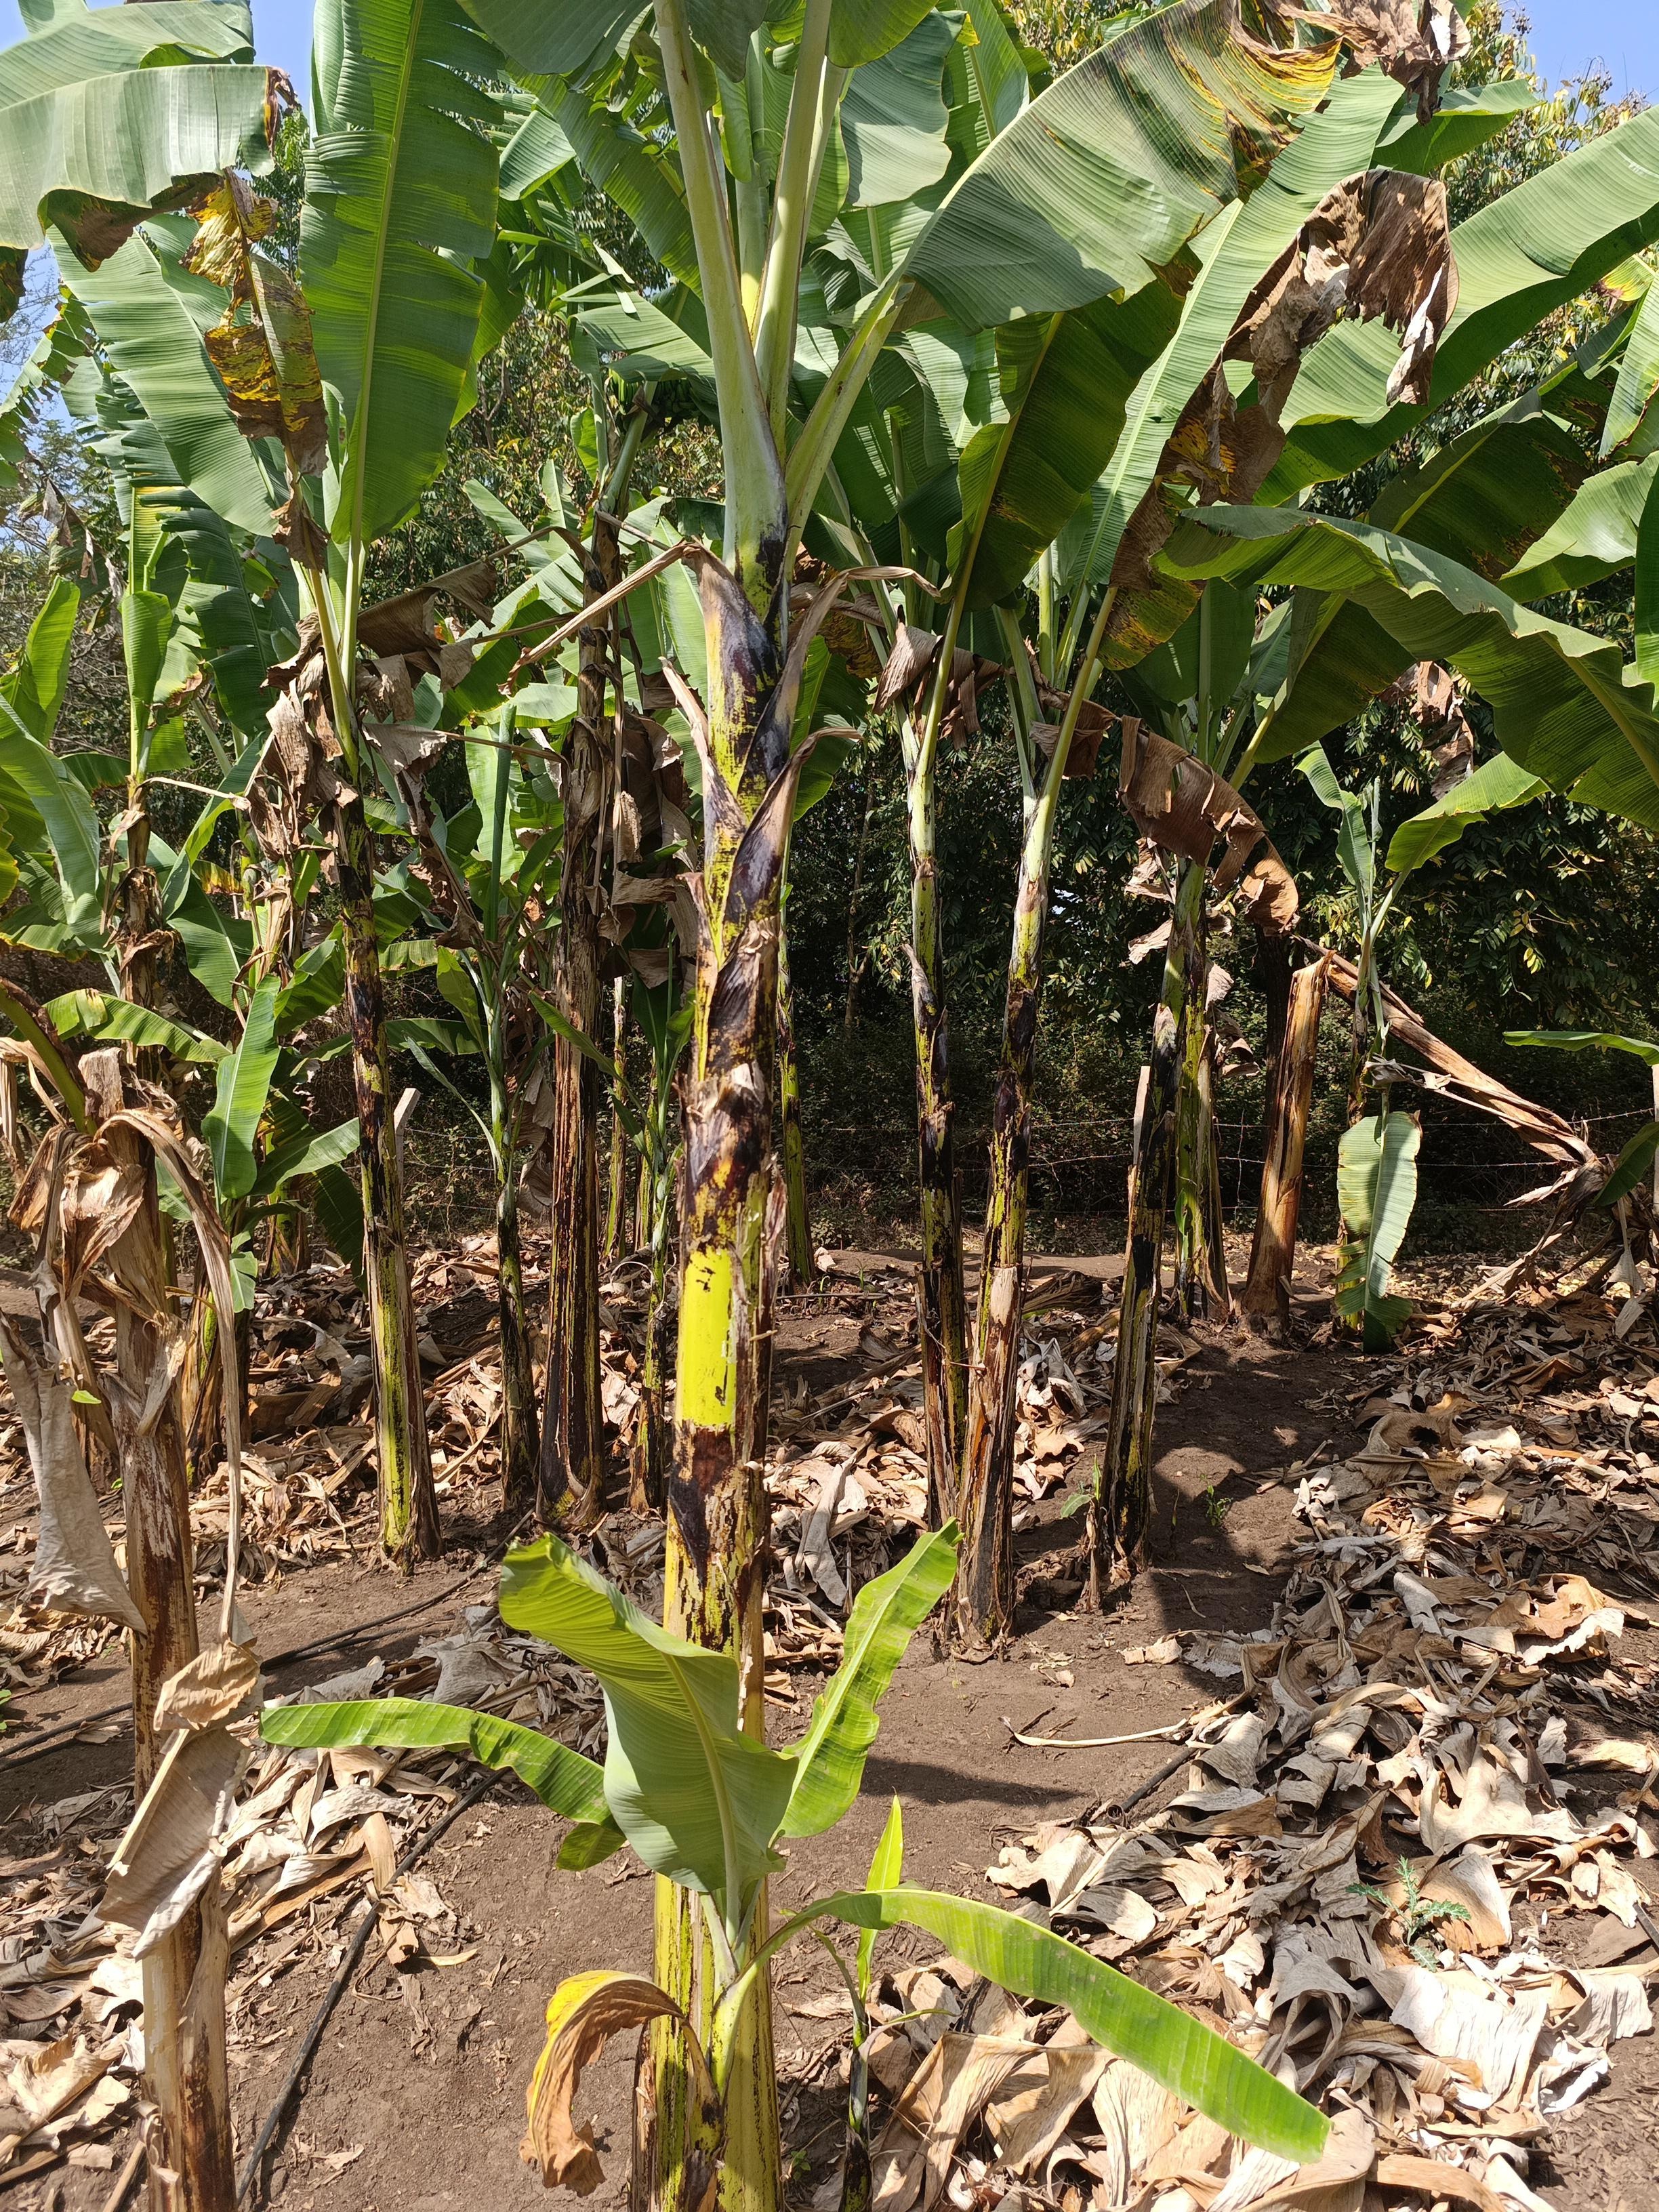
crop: banana
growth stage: vegetative
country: Tanzania
